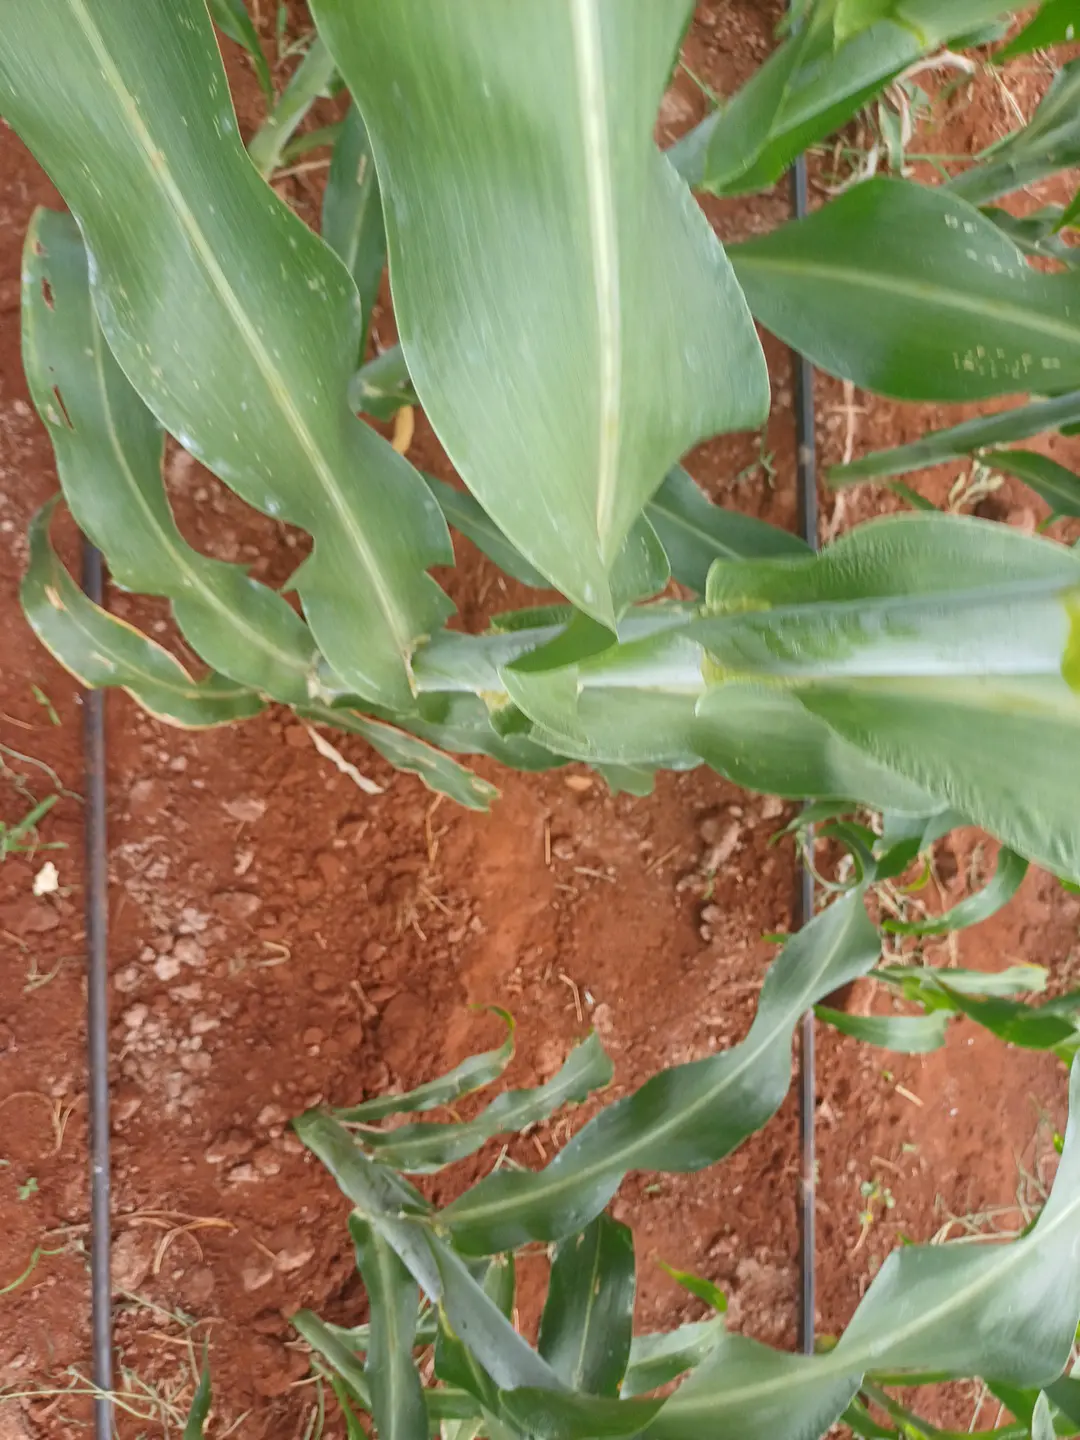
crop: sorghum
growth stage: heading tuber
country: Kenya
